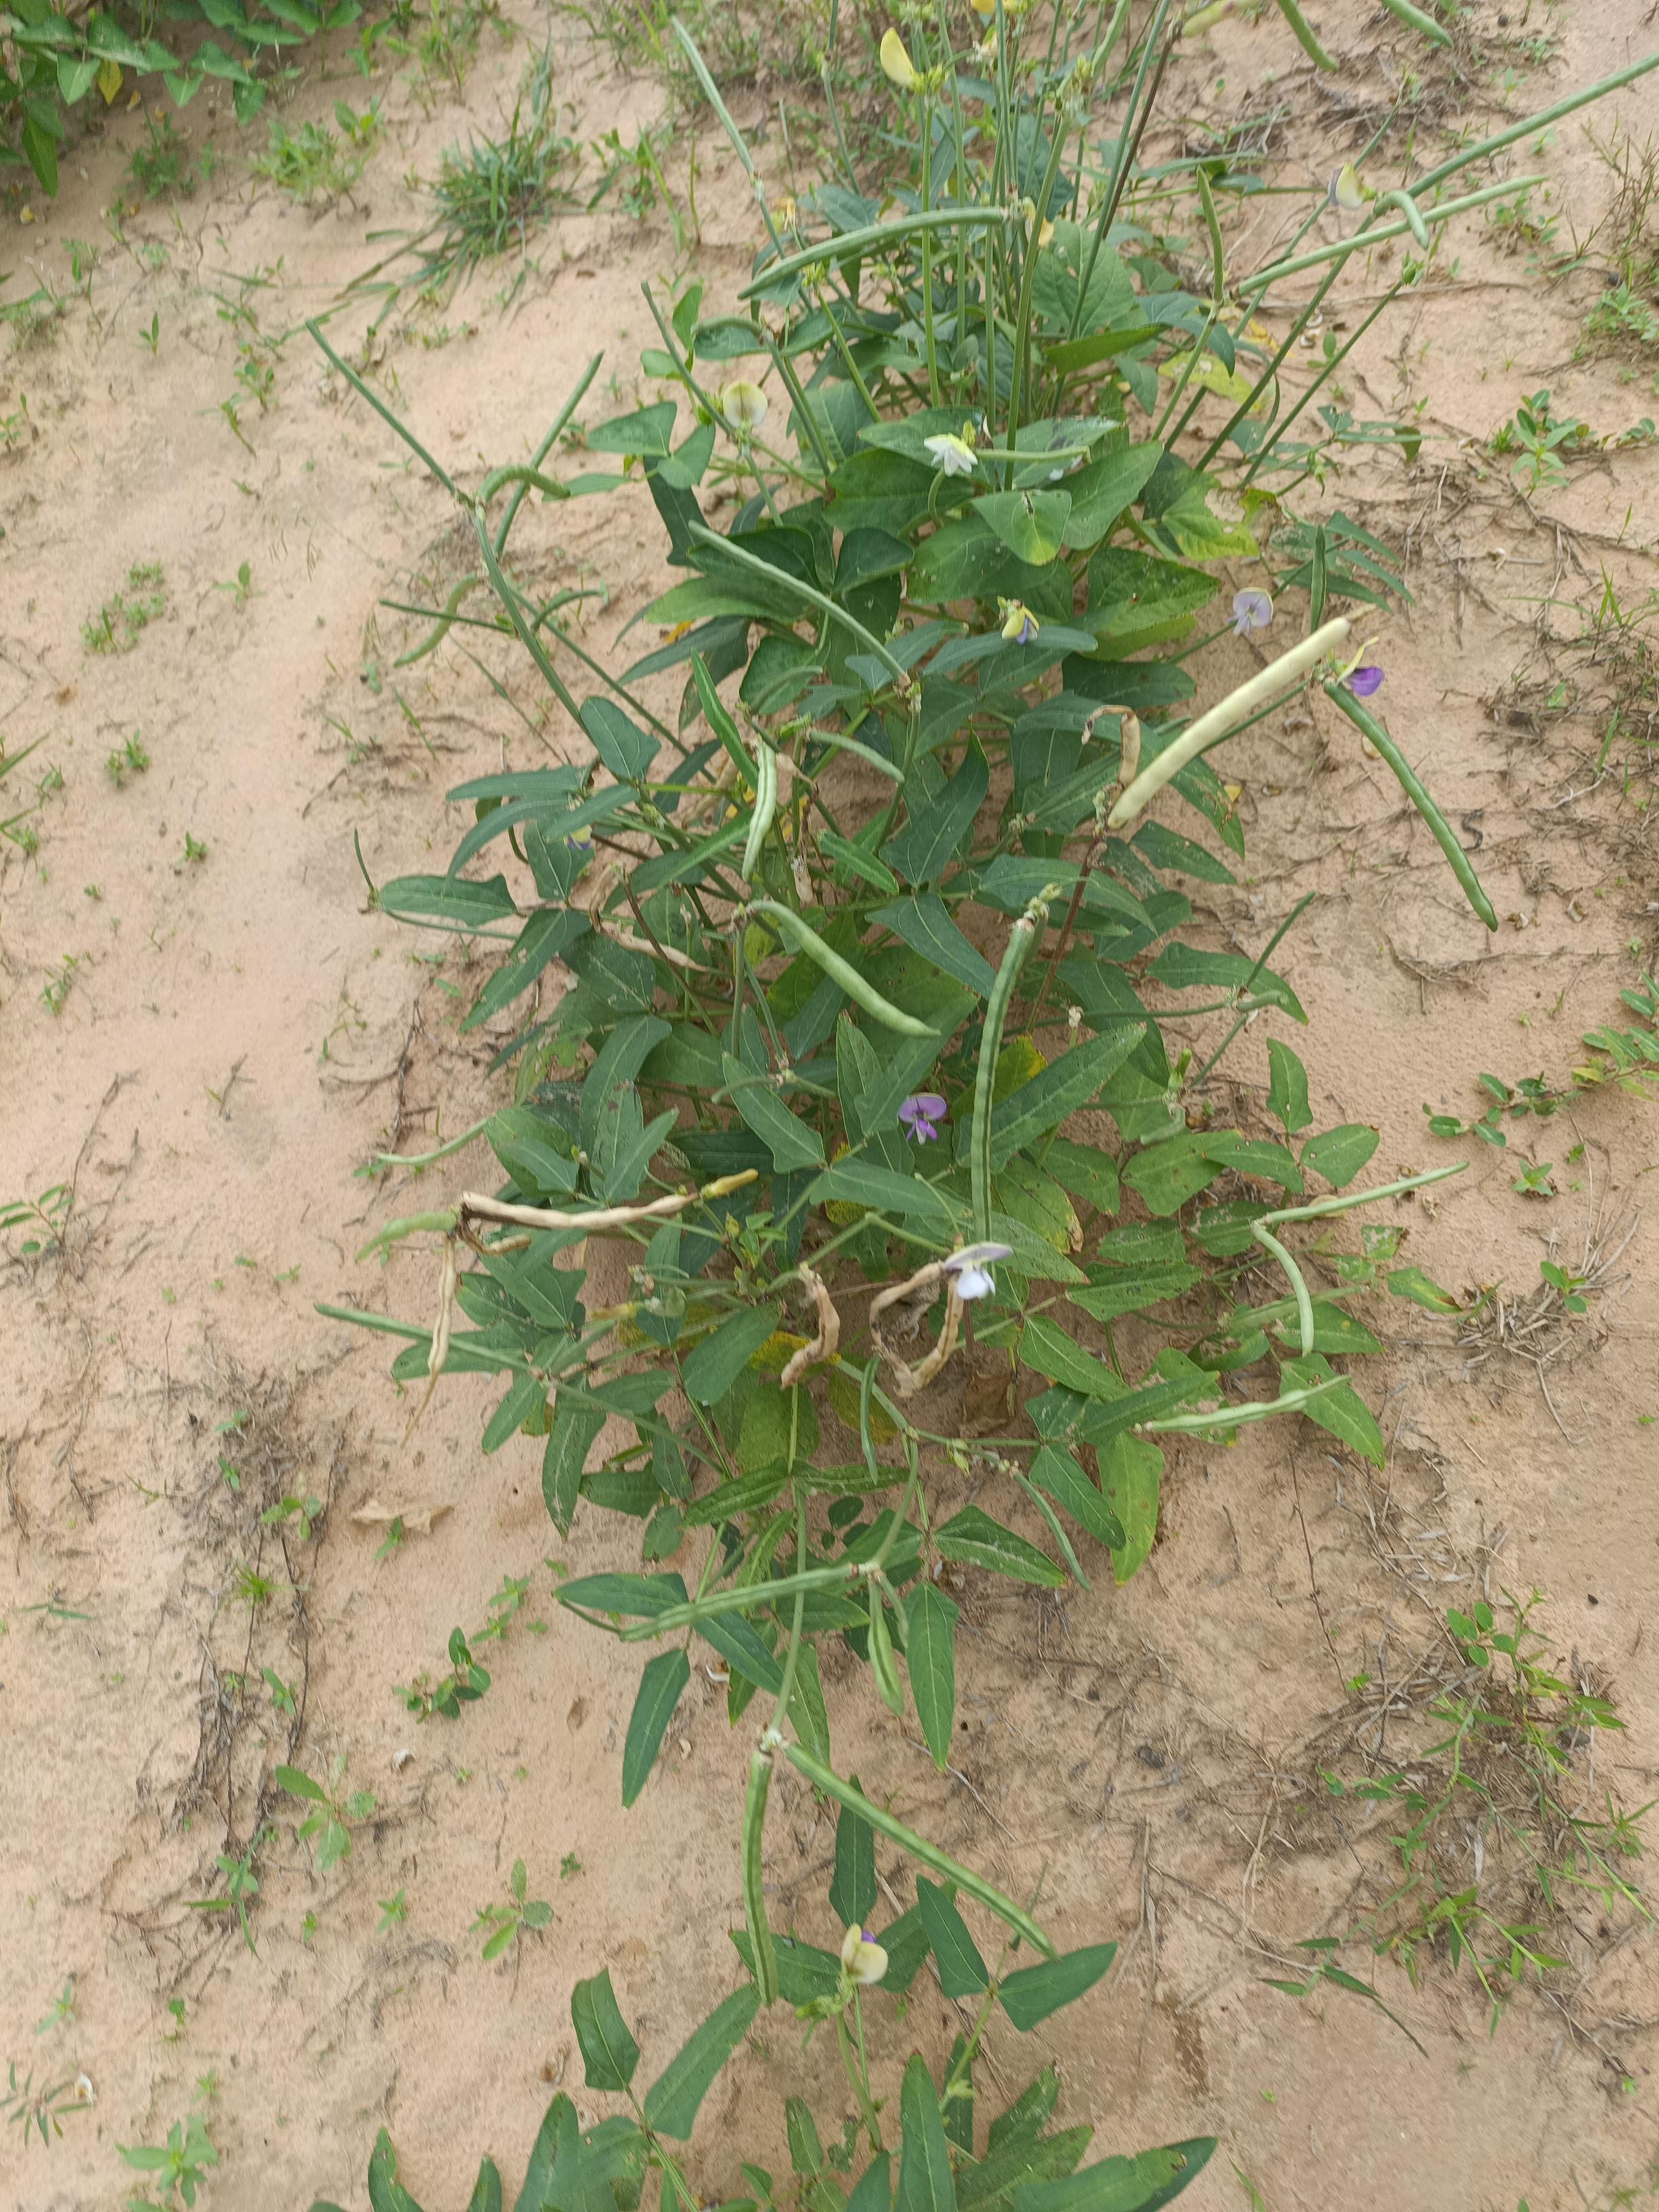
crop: cowpea
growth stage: development pod
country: Nigeria
